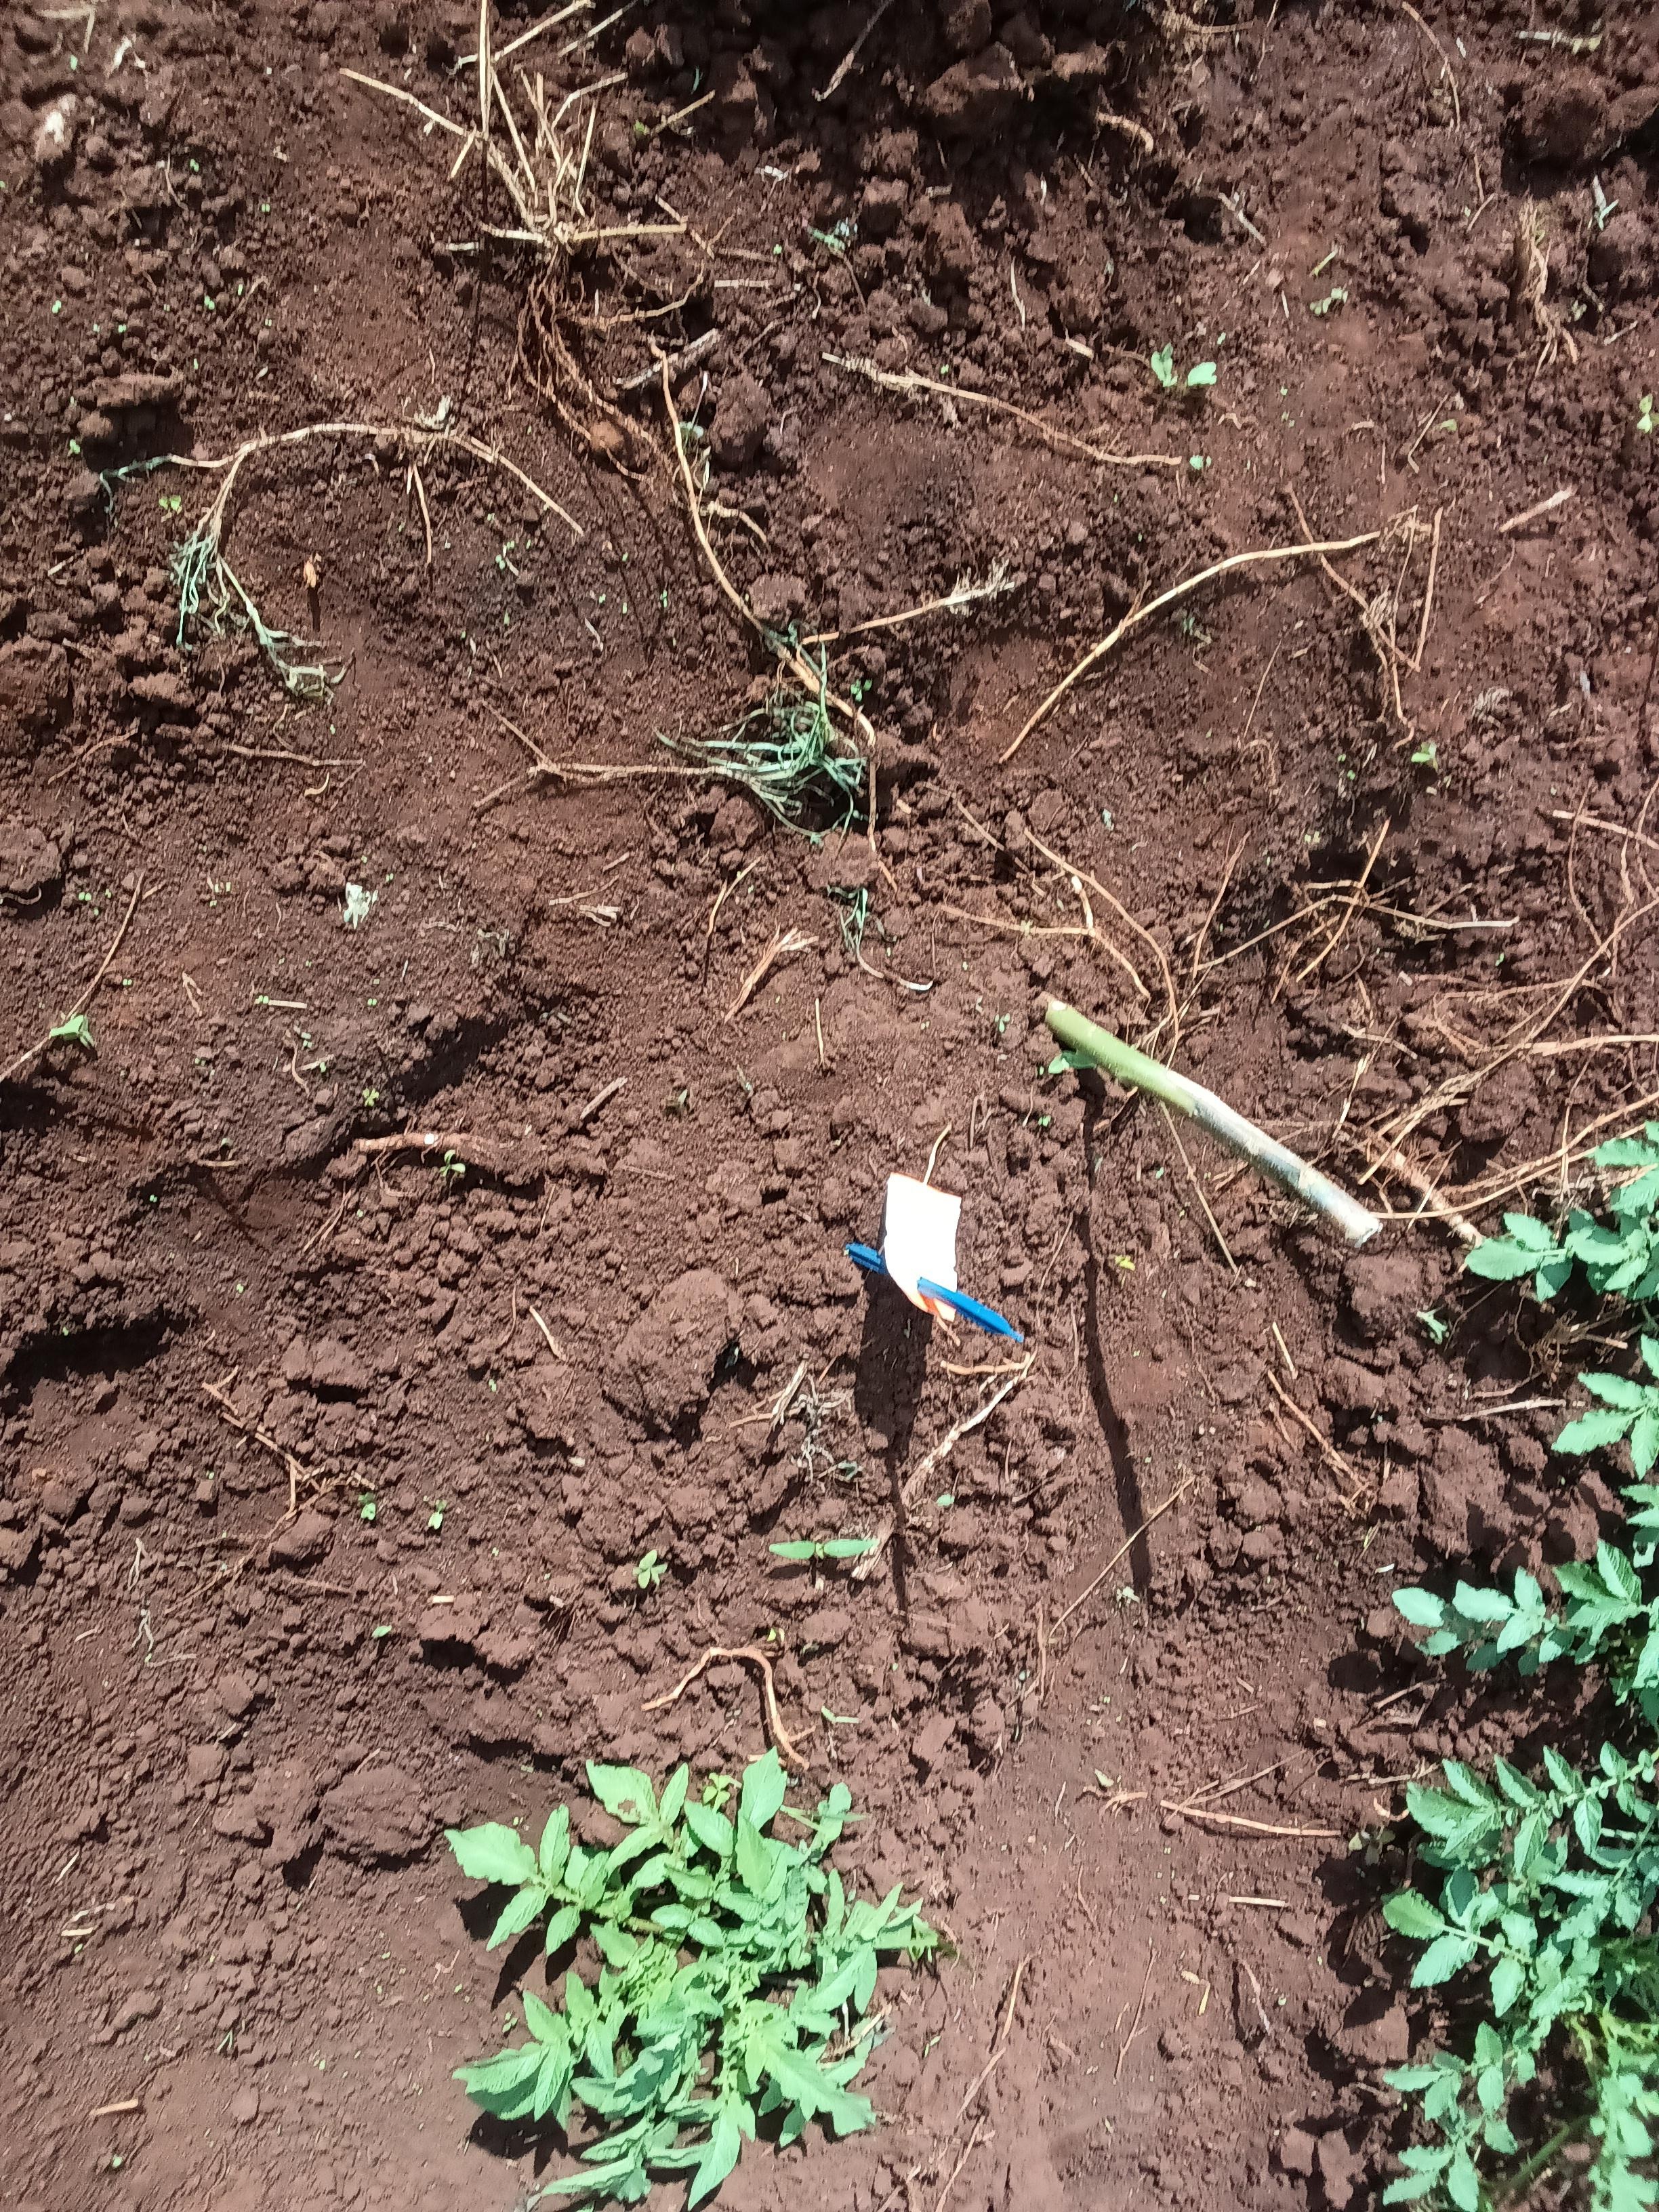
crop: potato
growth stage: vegetative
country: Kenya
